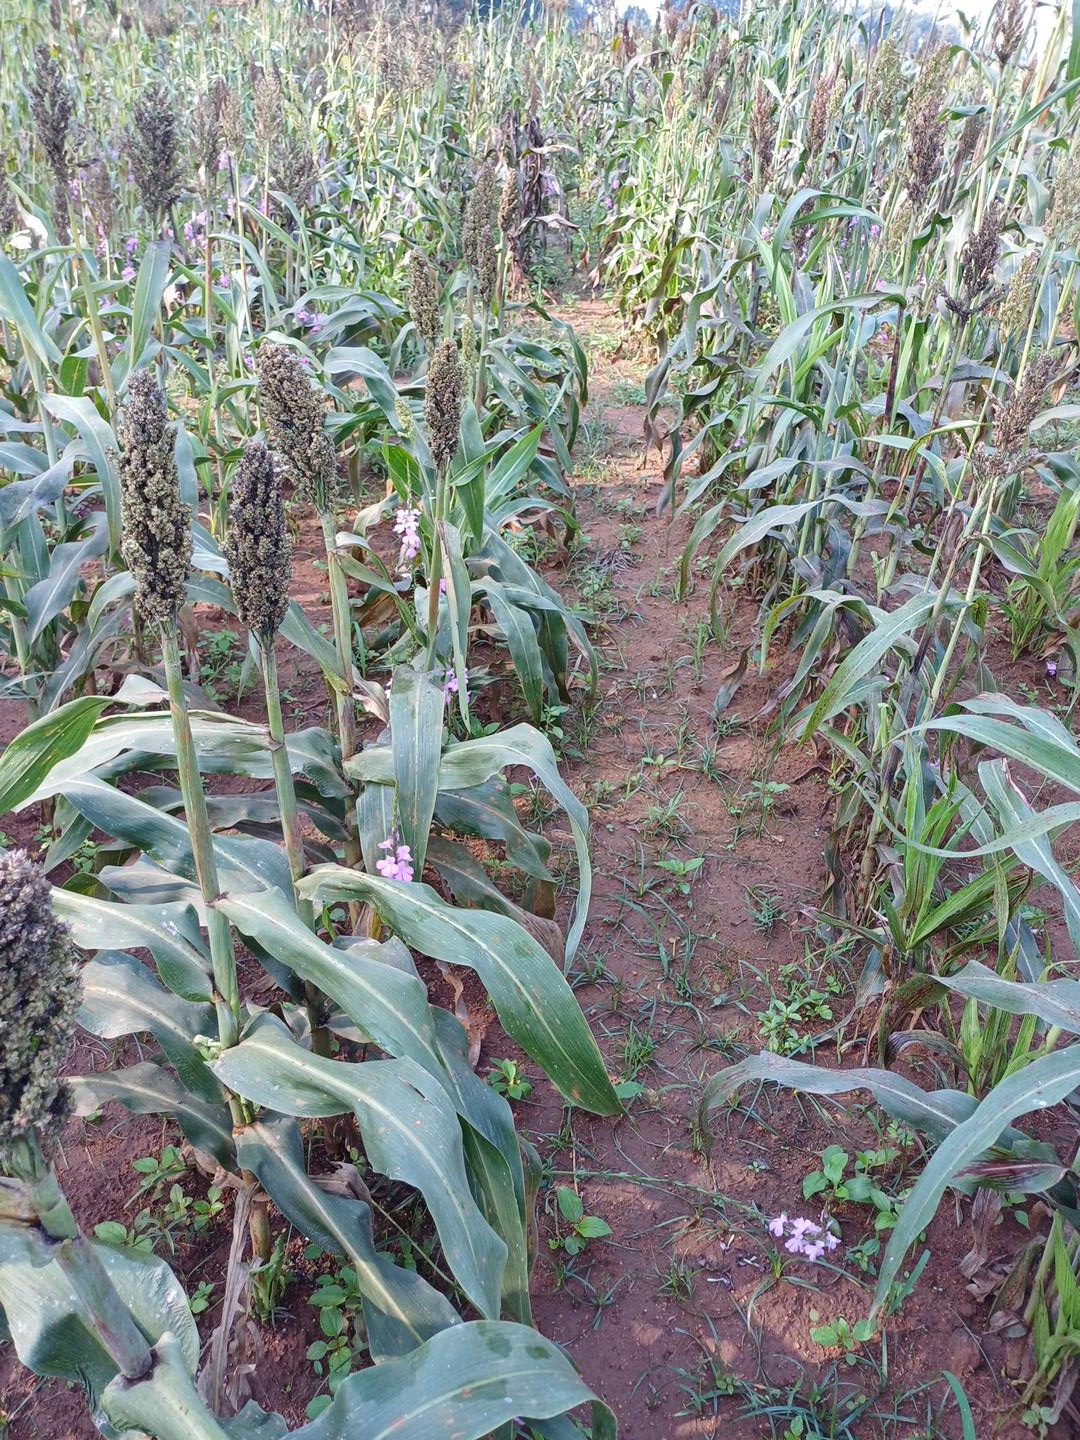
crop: sorghum
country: Kenya
